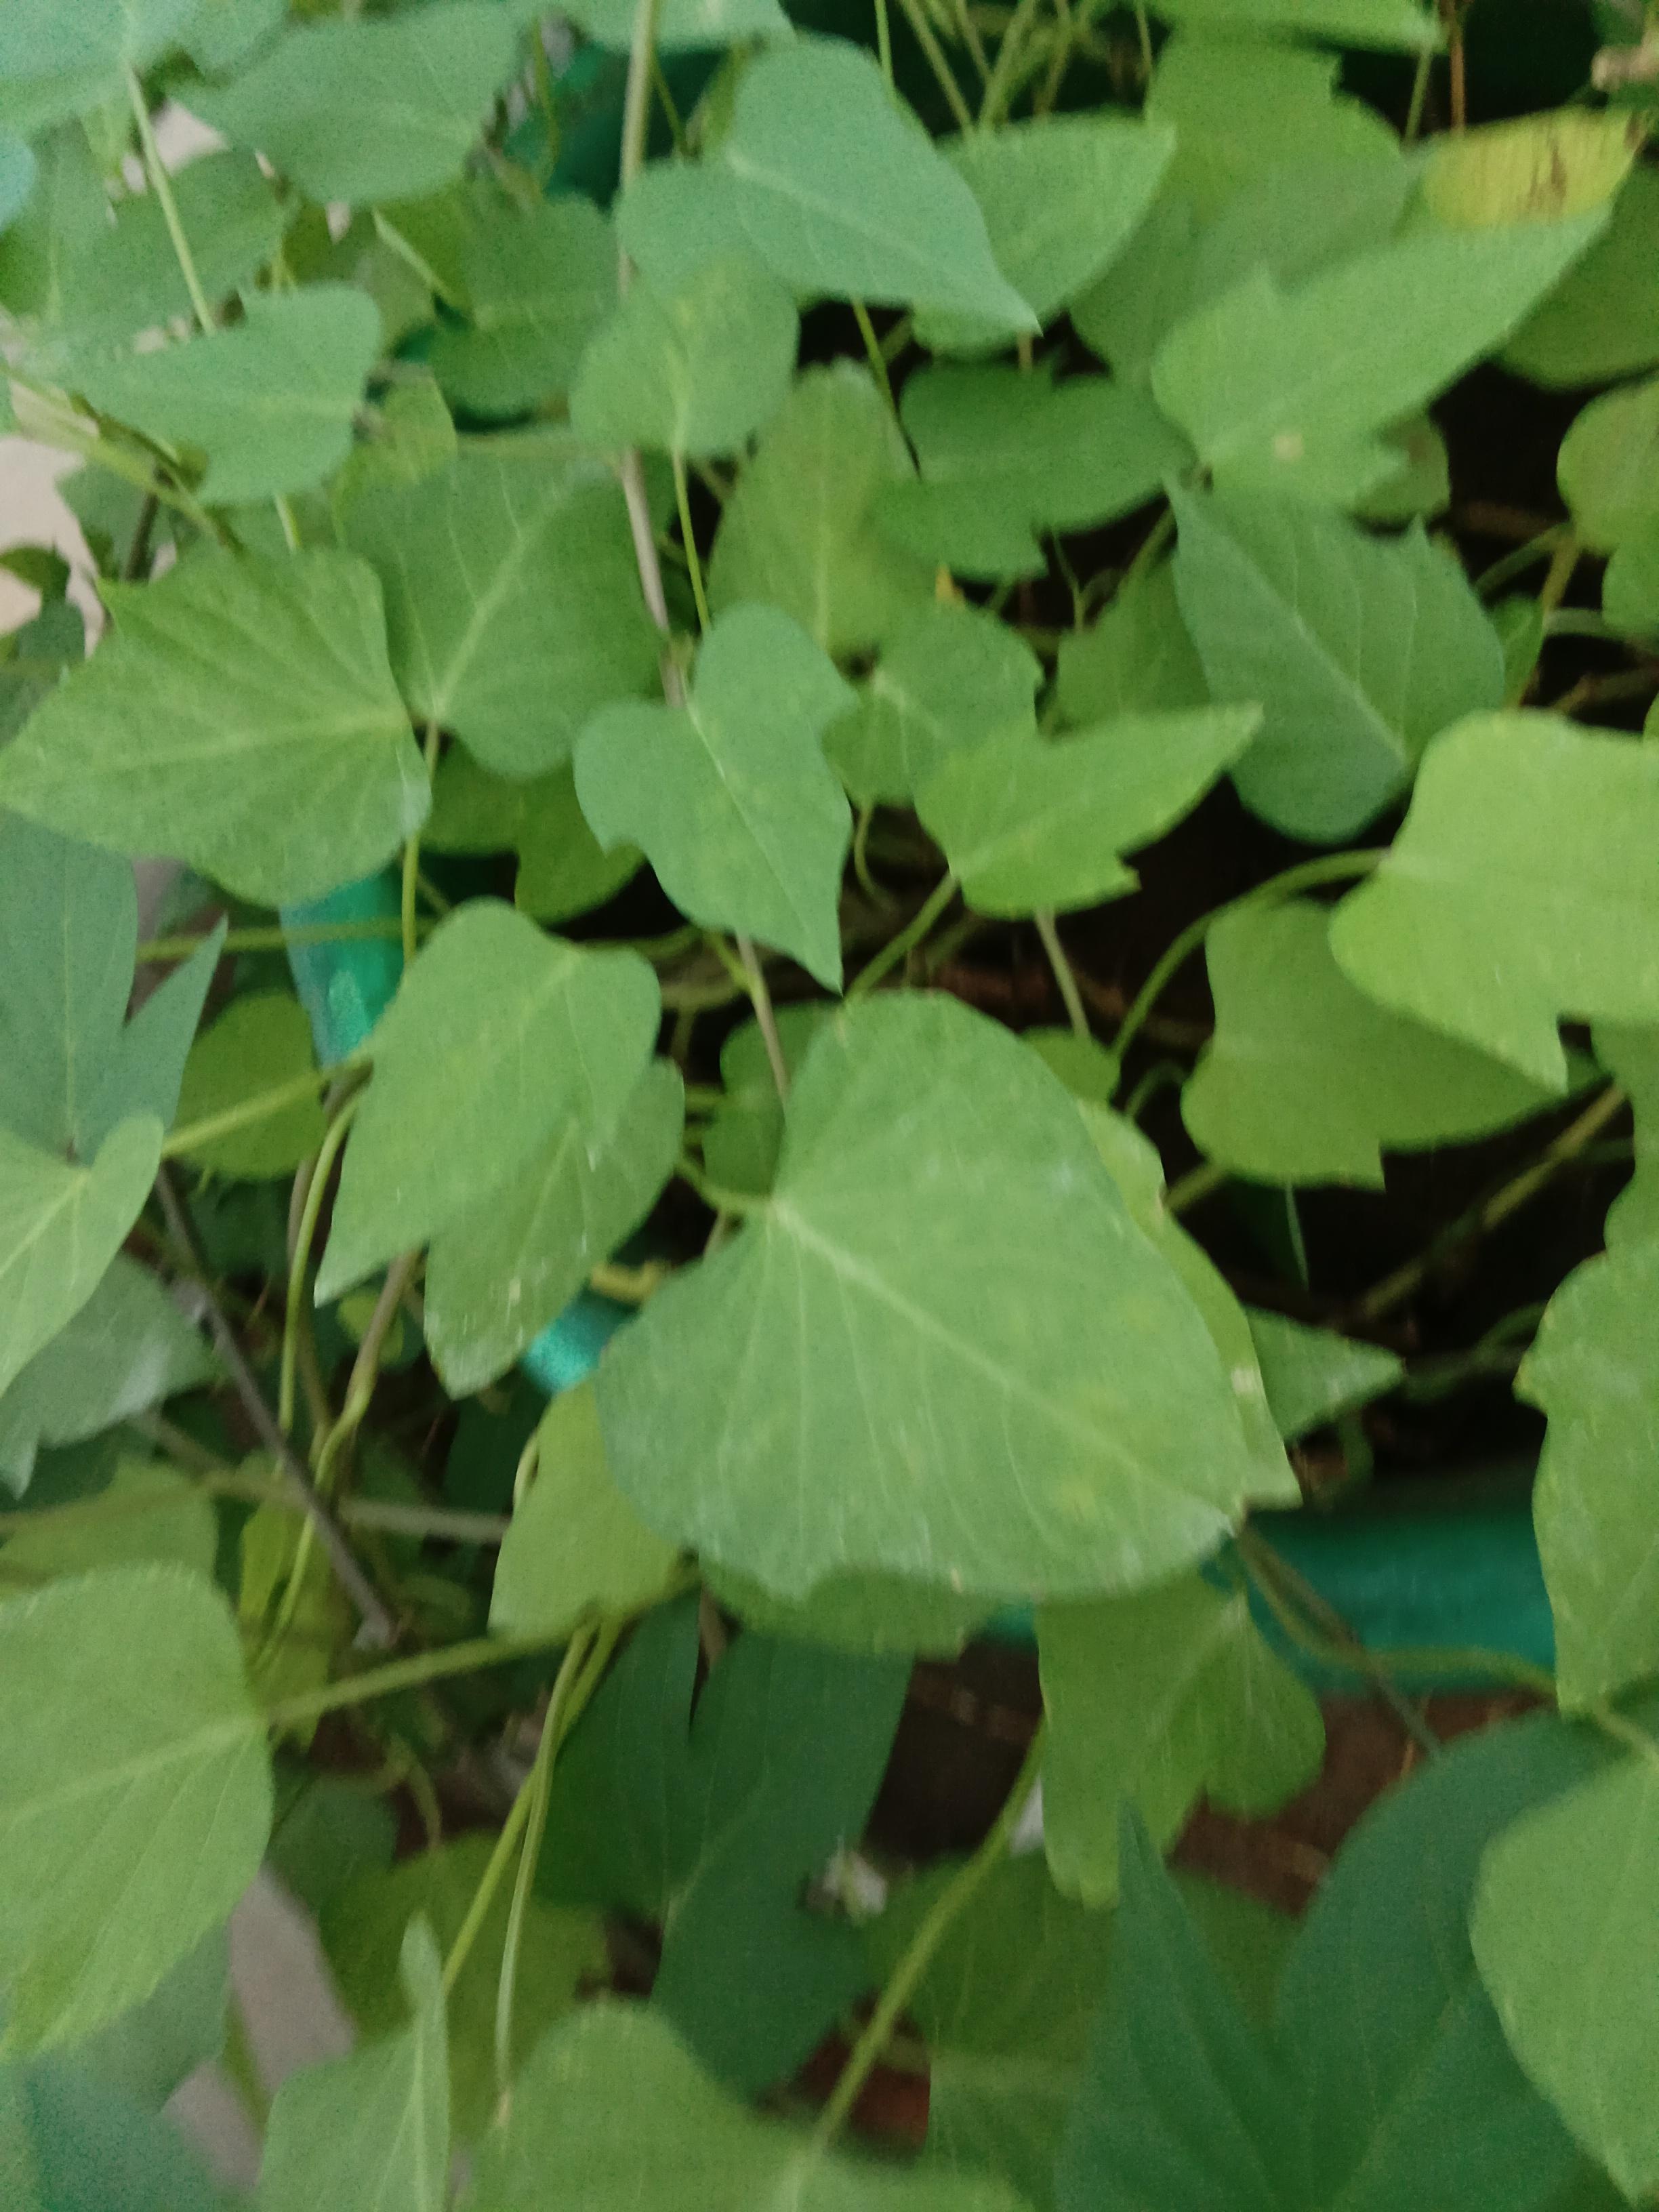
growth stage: vegetative
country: Kenya
